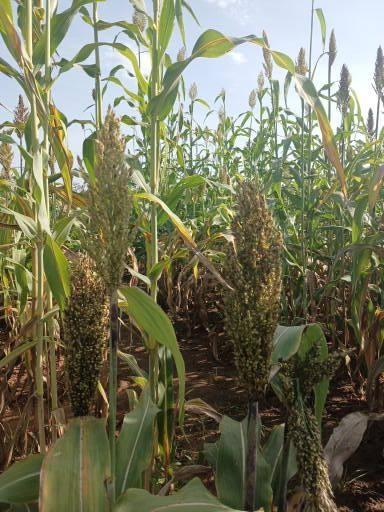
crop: sorghum
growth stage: filling grain
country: Senegal
